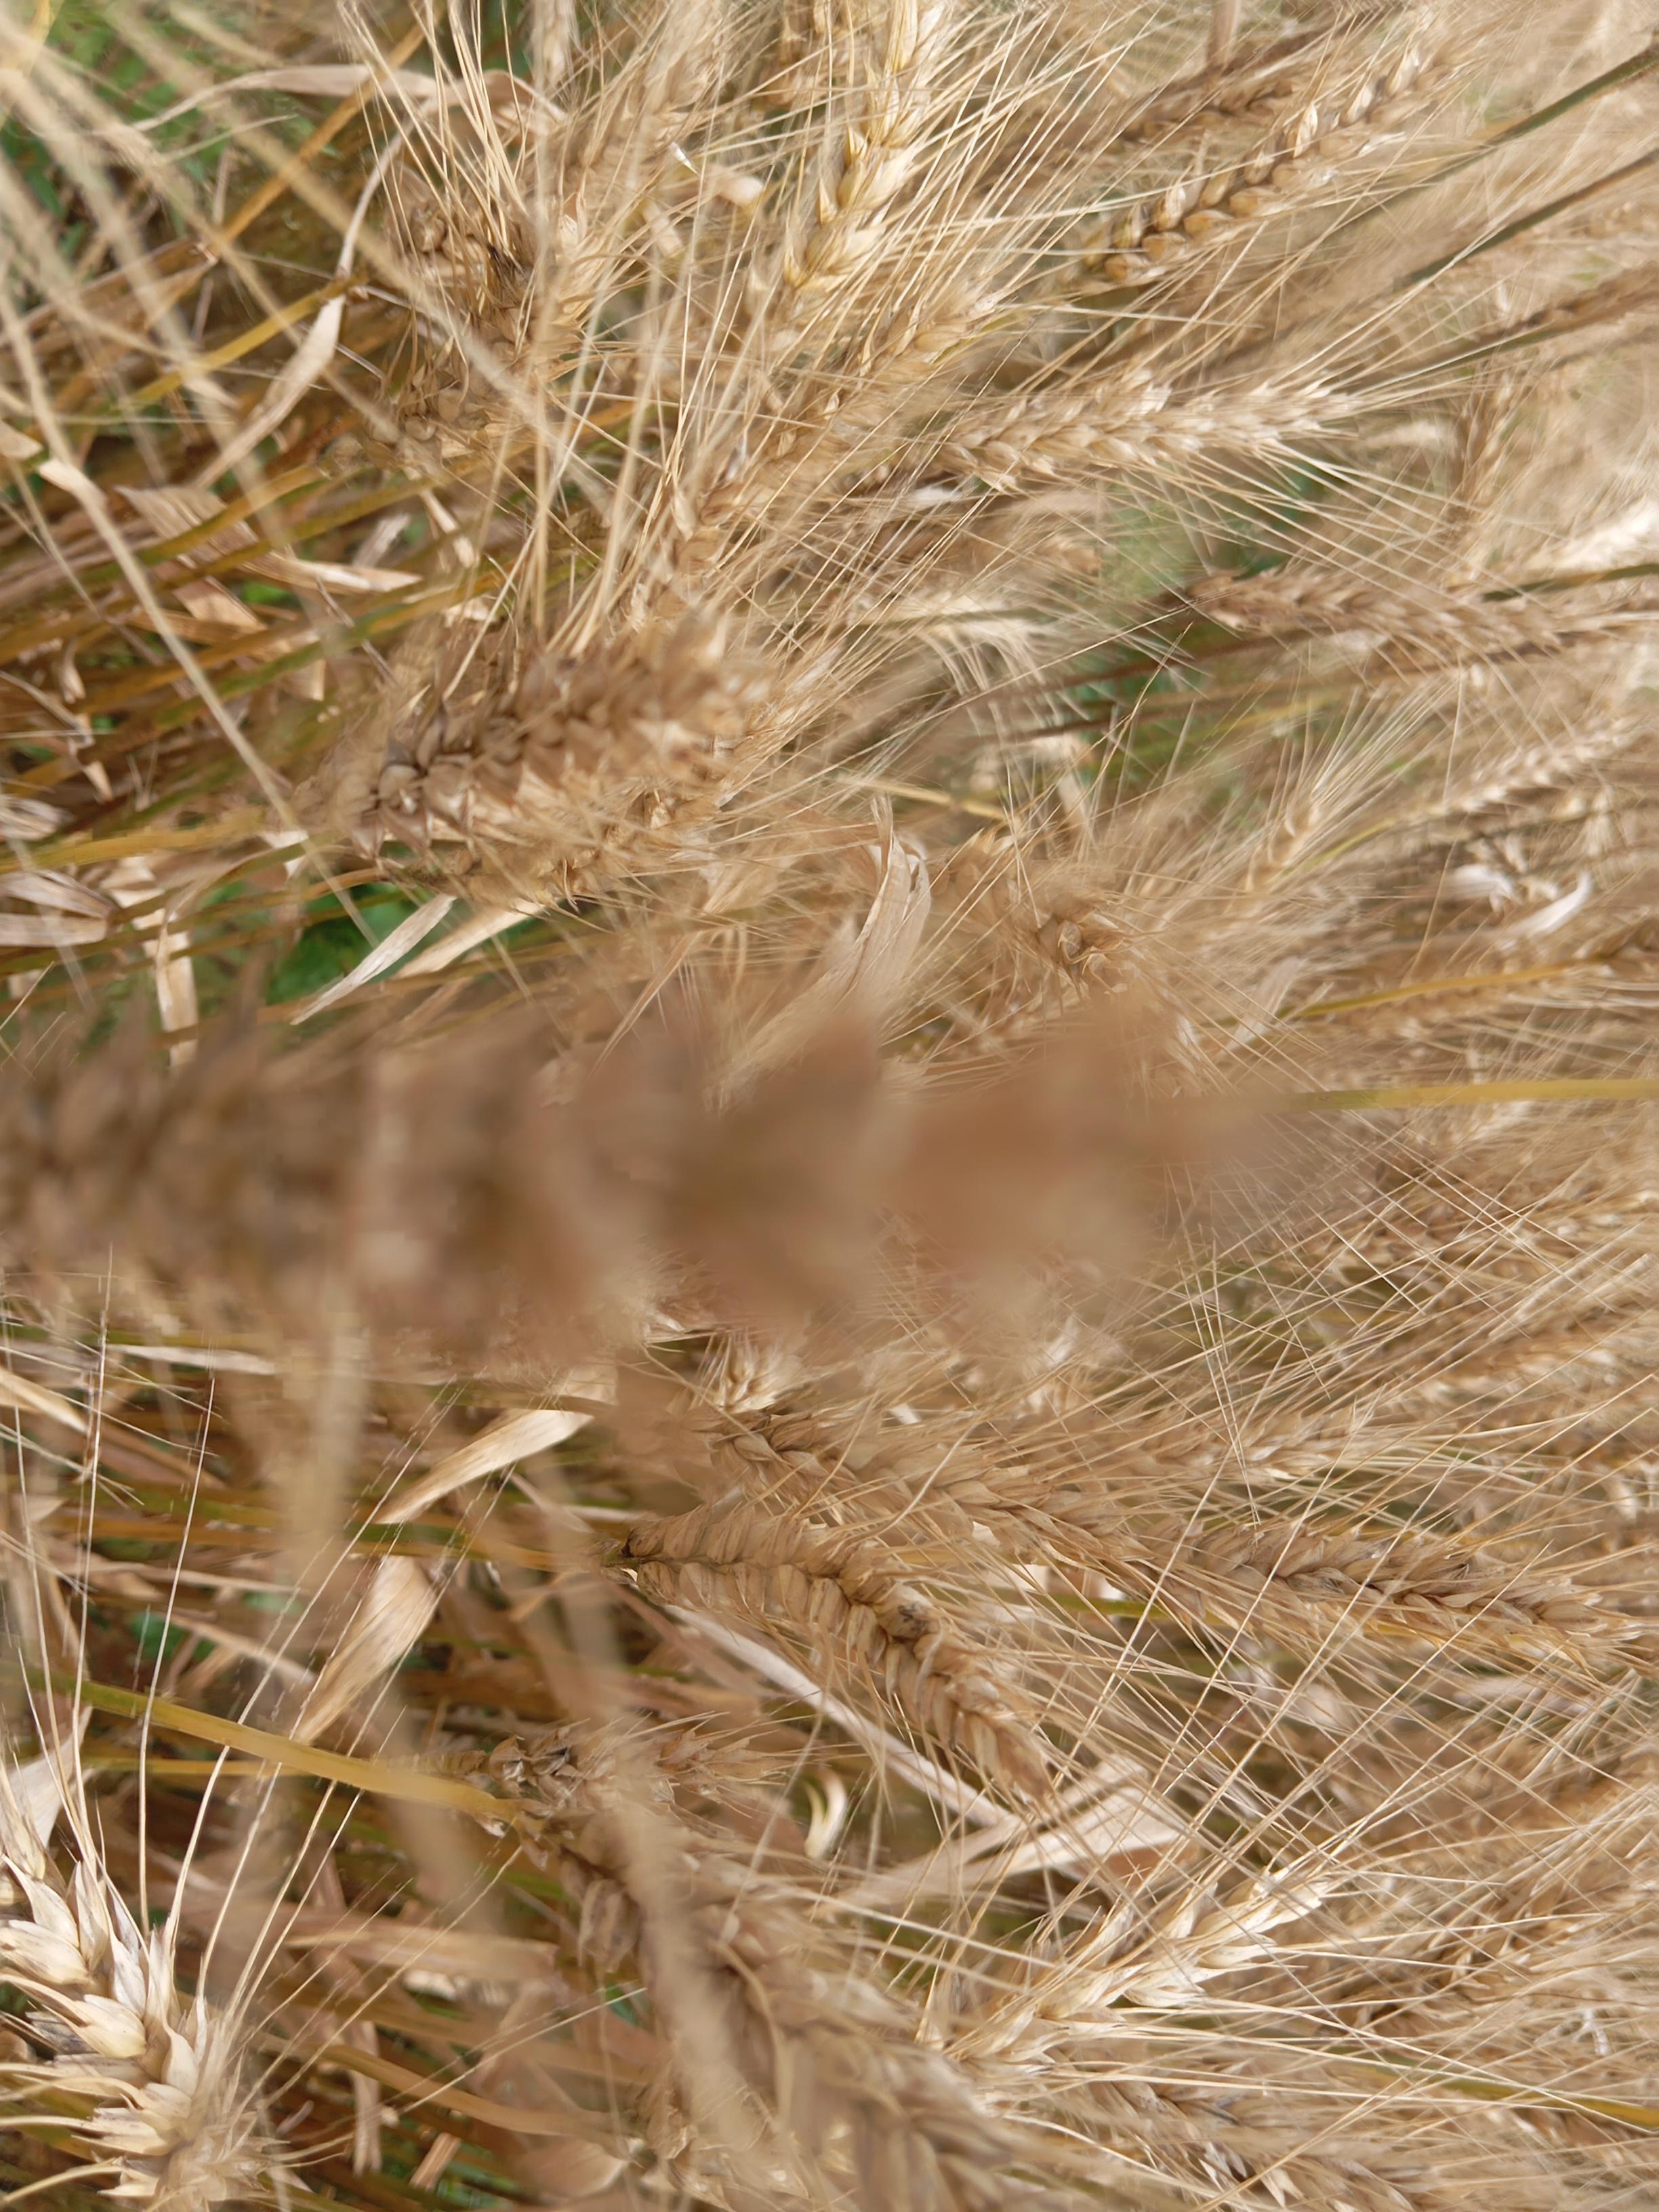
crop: wheat
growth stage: maturity
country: Kenya
